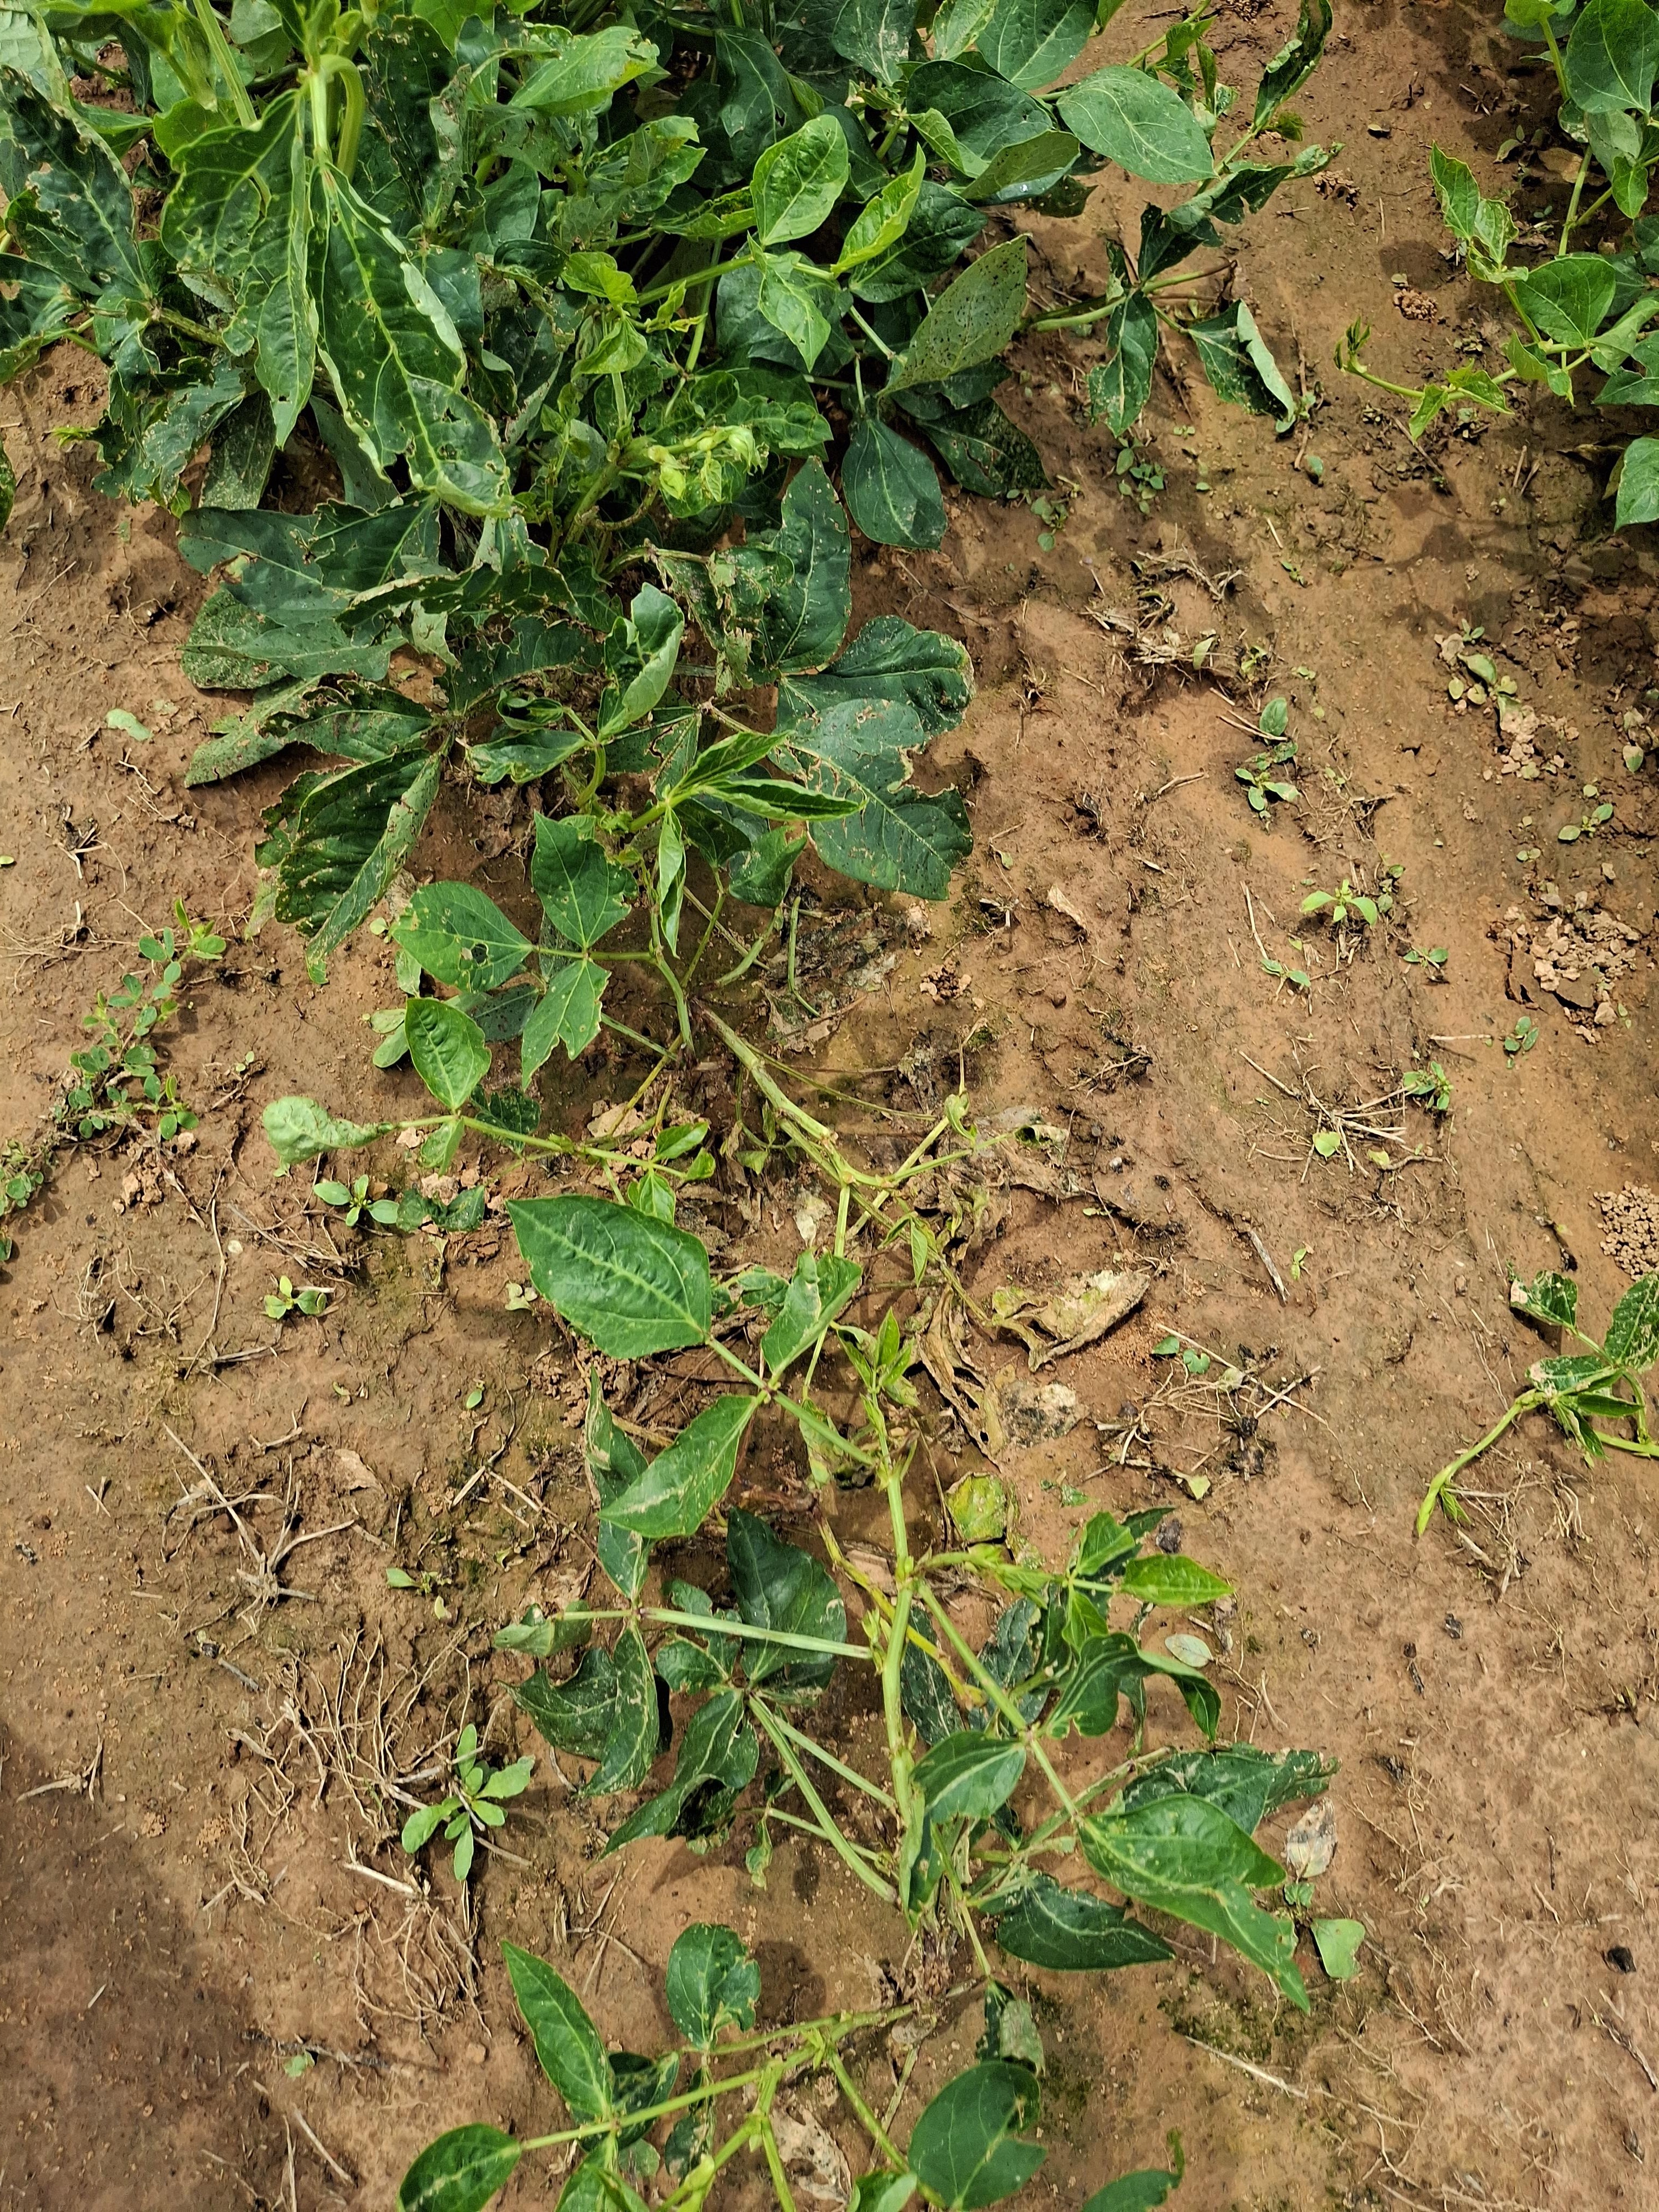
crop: cowpea
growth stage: vegetative
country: Nigeria
